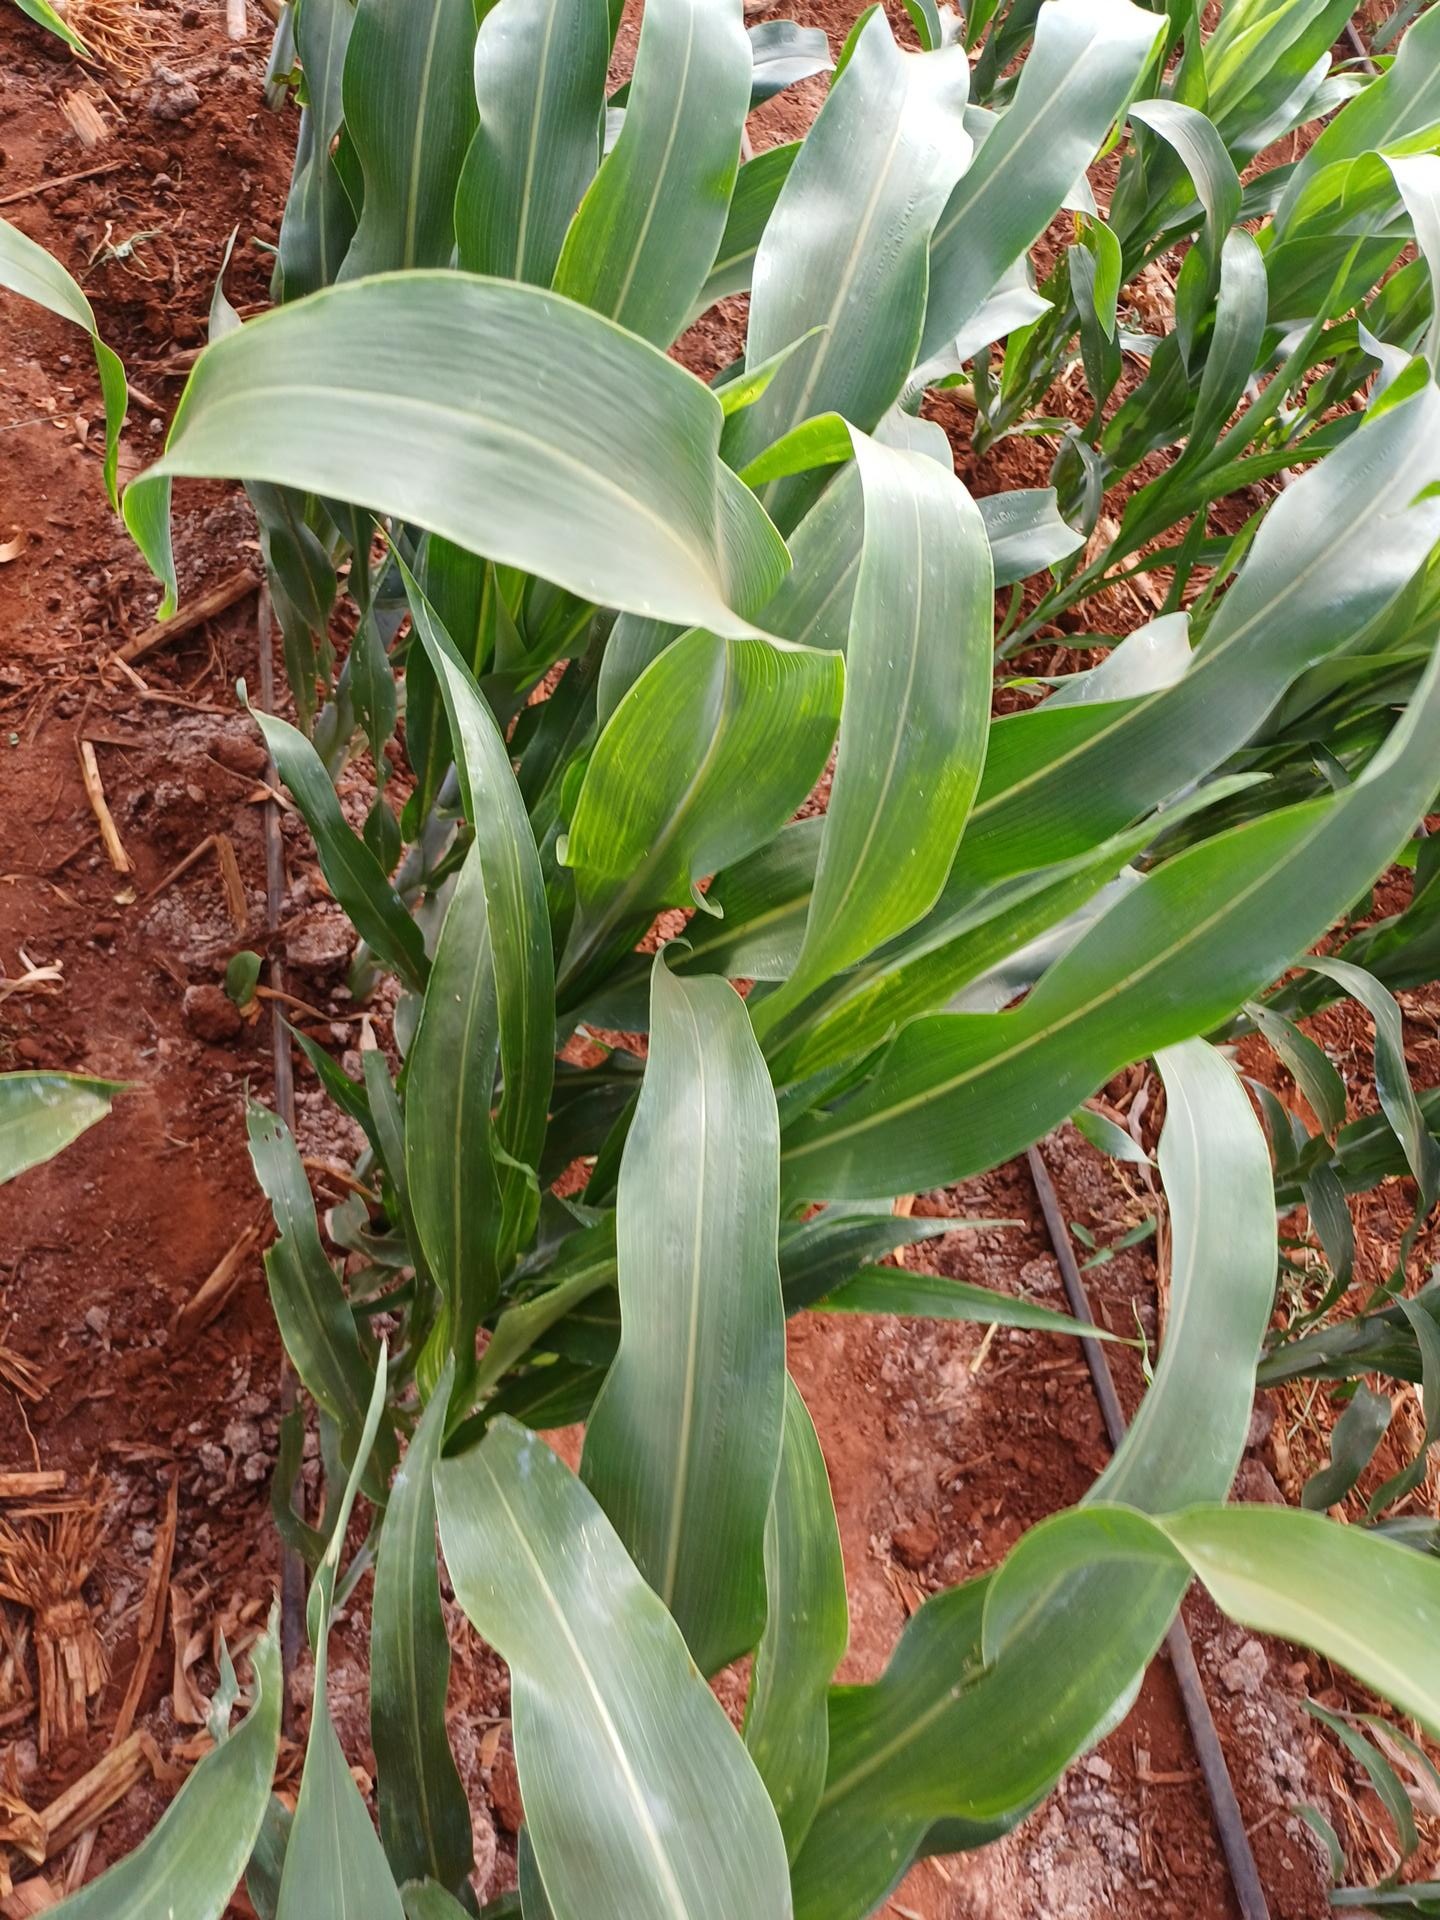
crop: sorghum
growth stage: vegetative
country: Kenya
